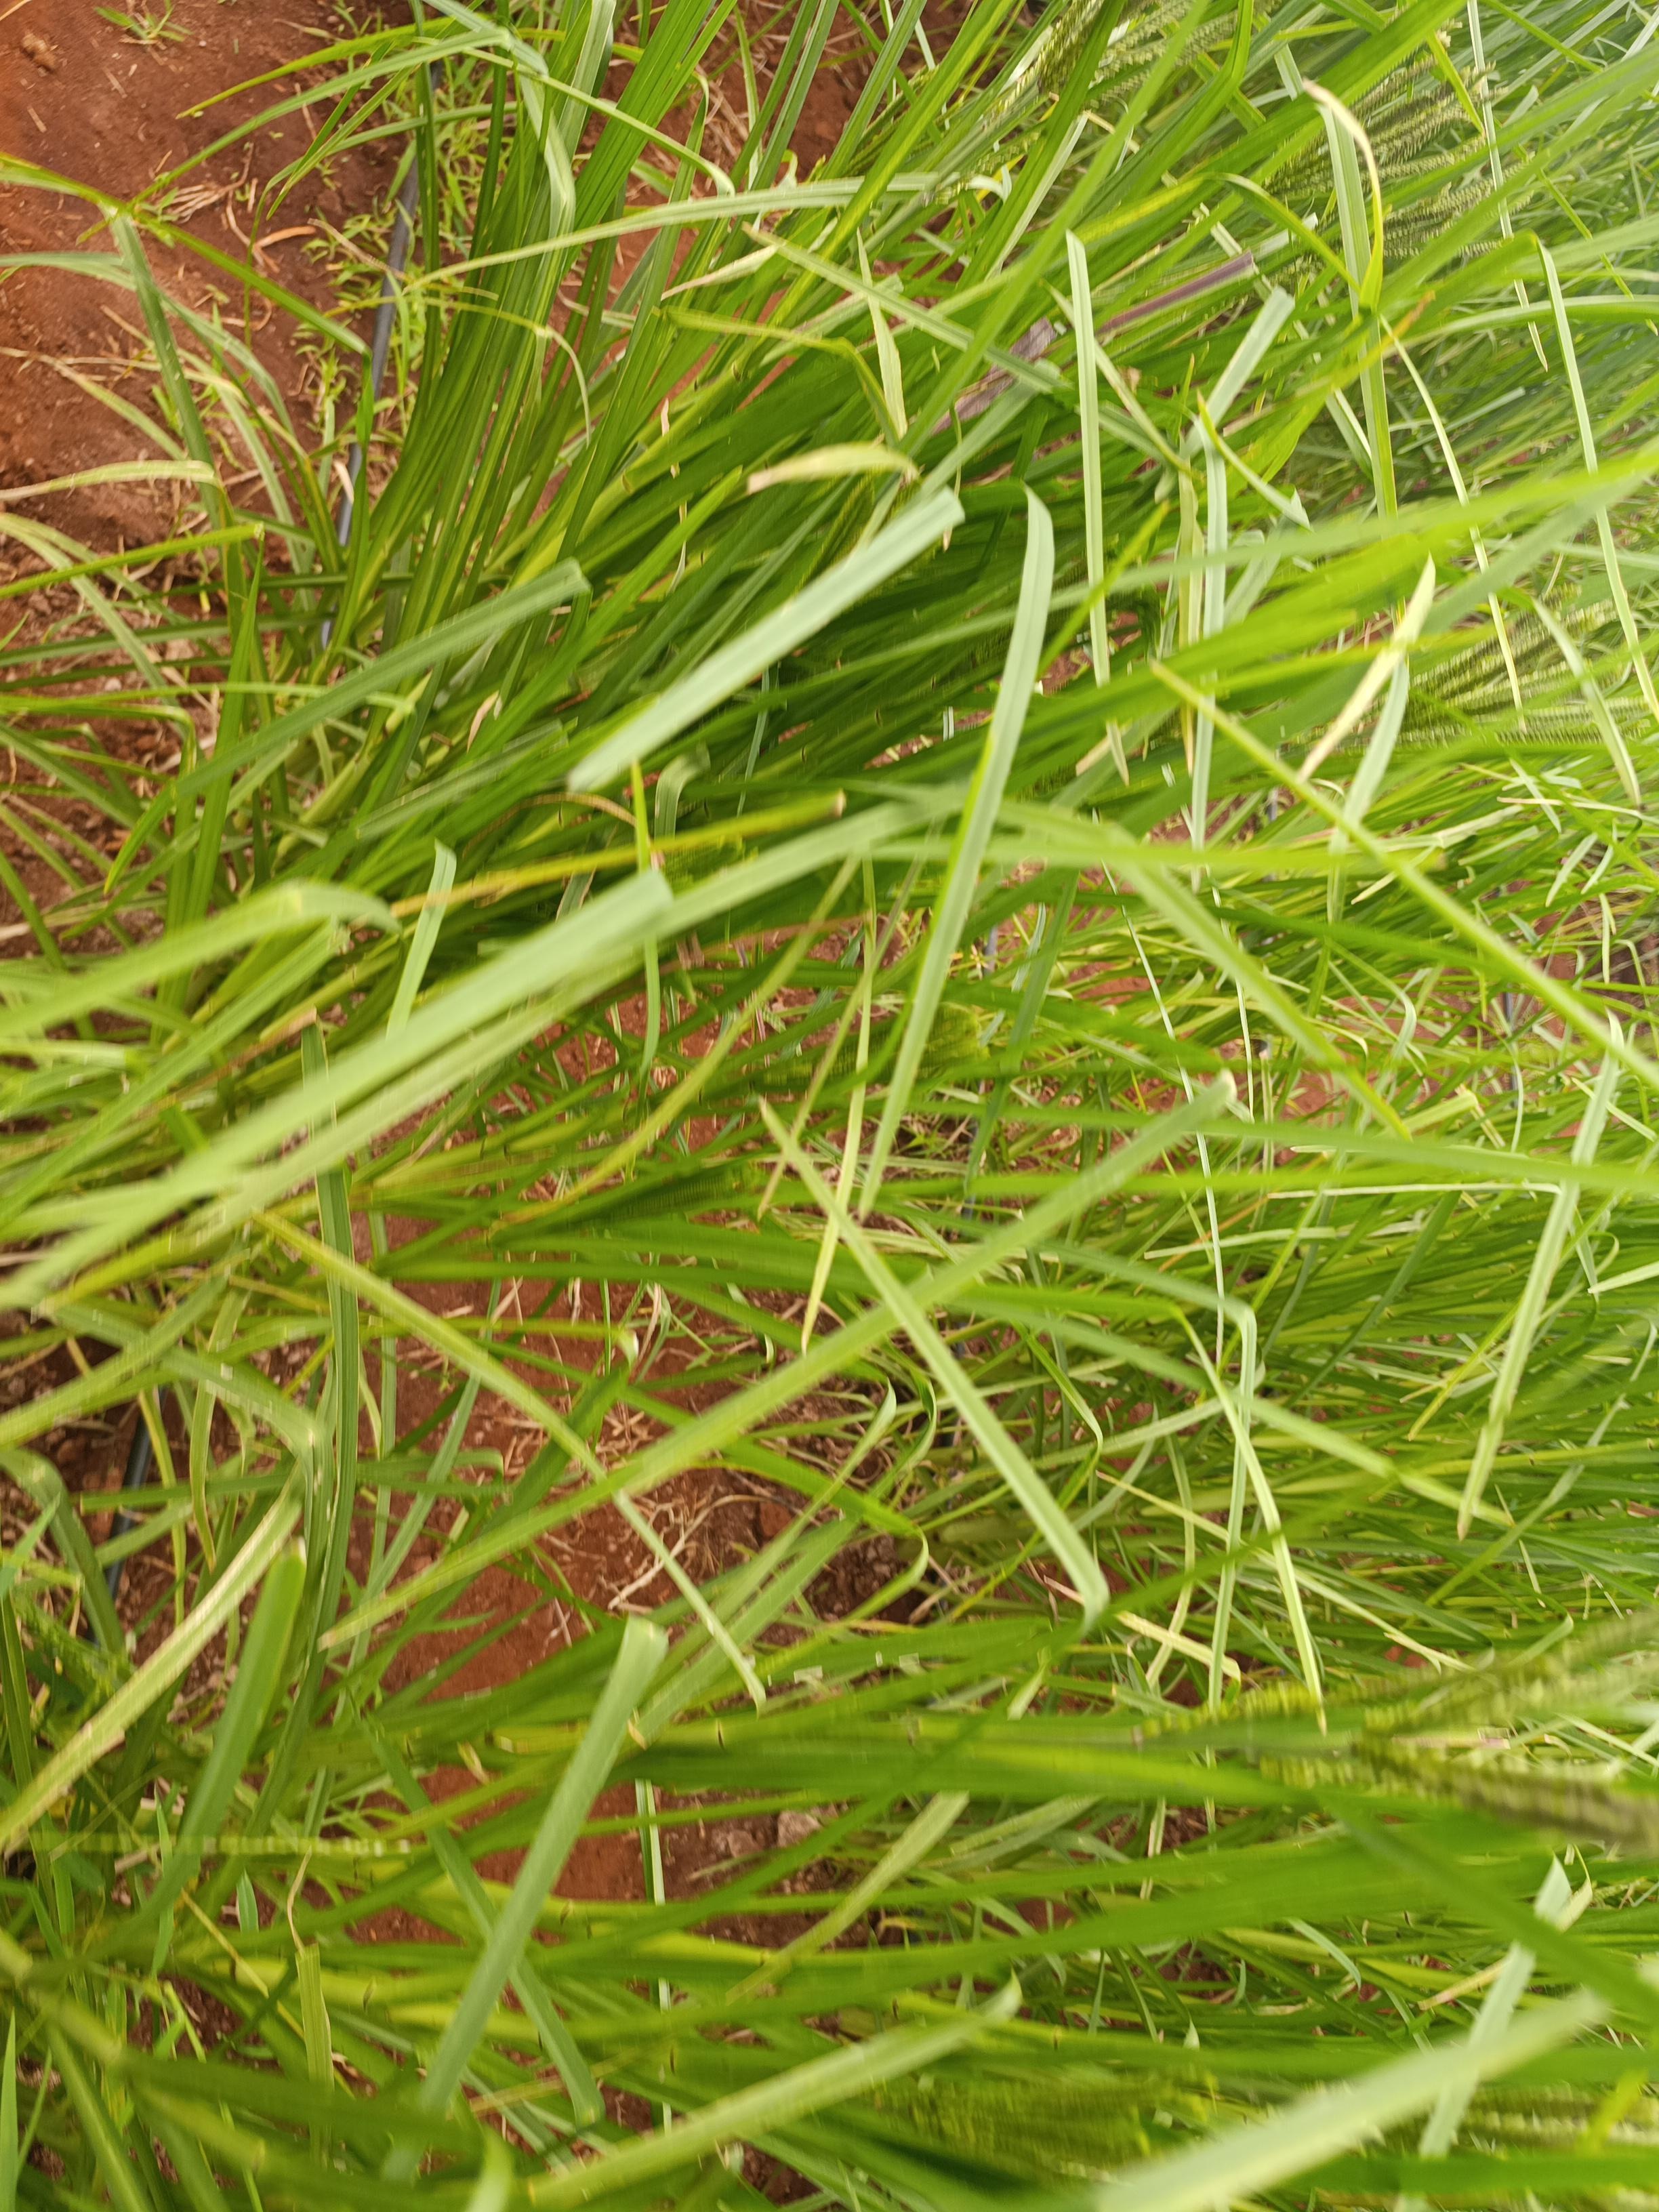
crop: finger millet
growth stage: flowering
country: Kenya
